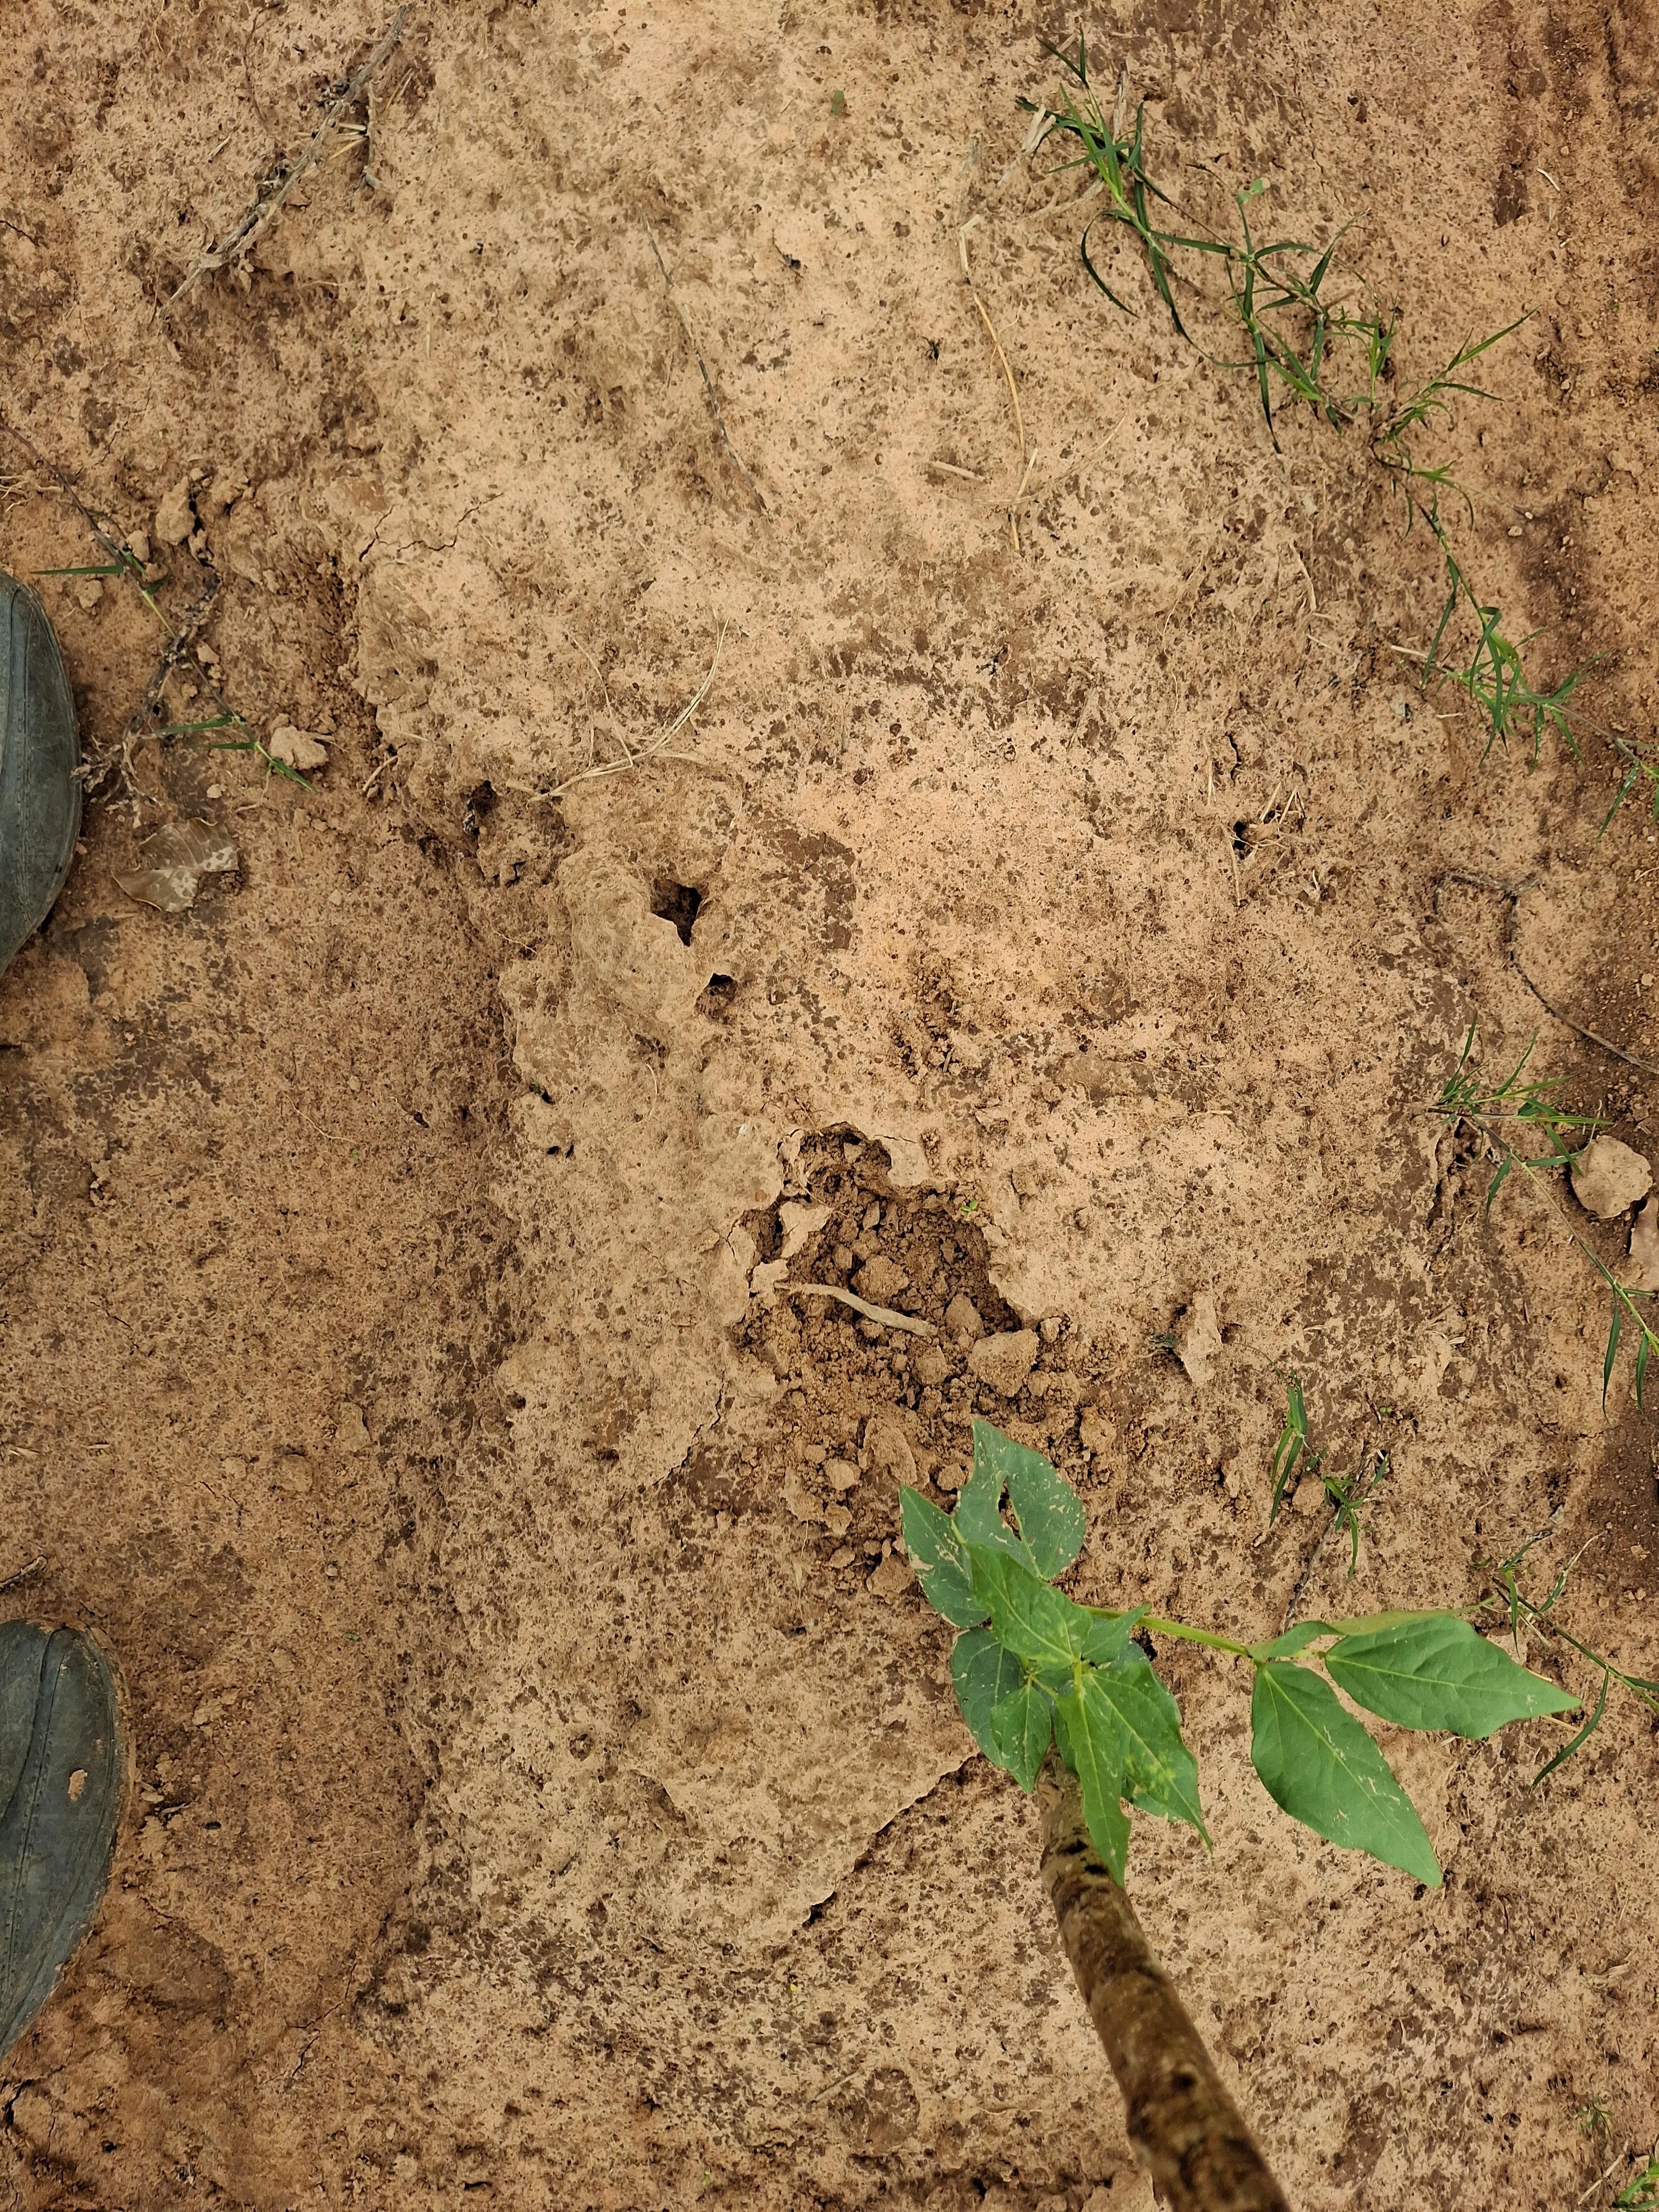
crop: cowpea
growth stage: emergence
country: Nigeria
